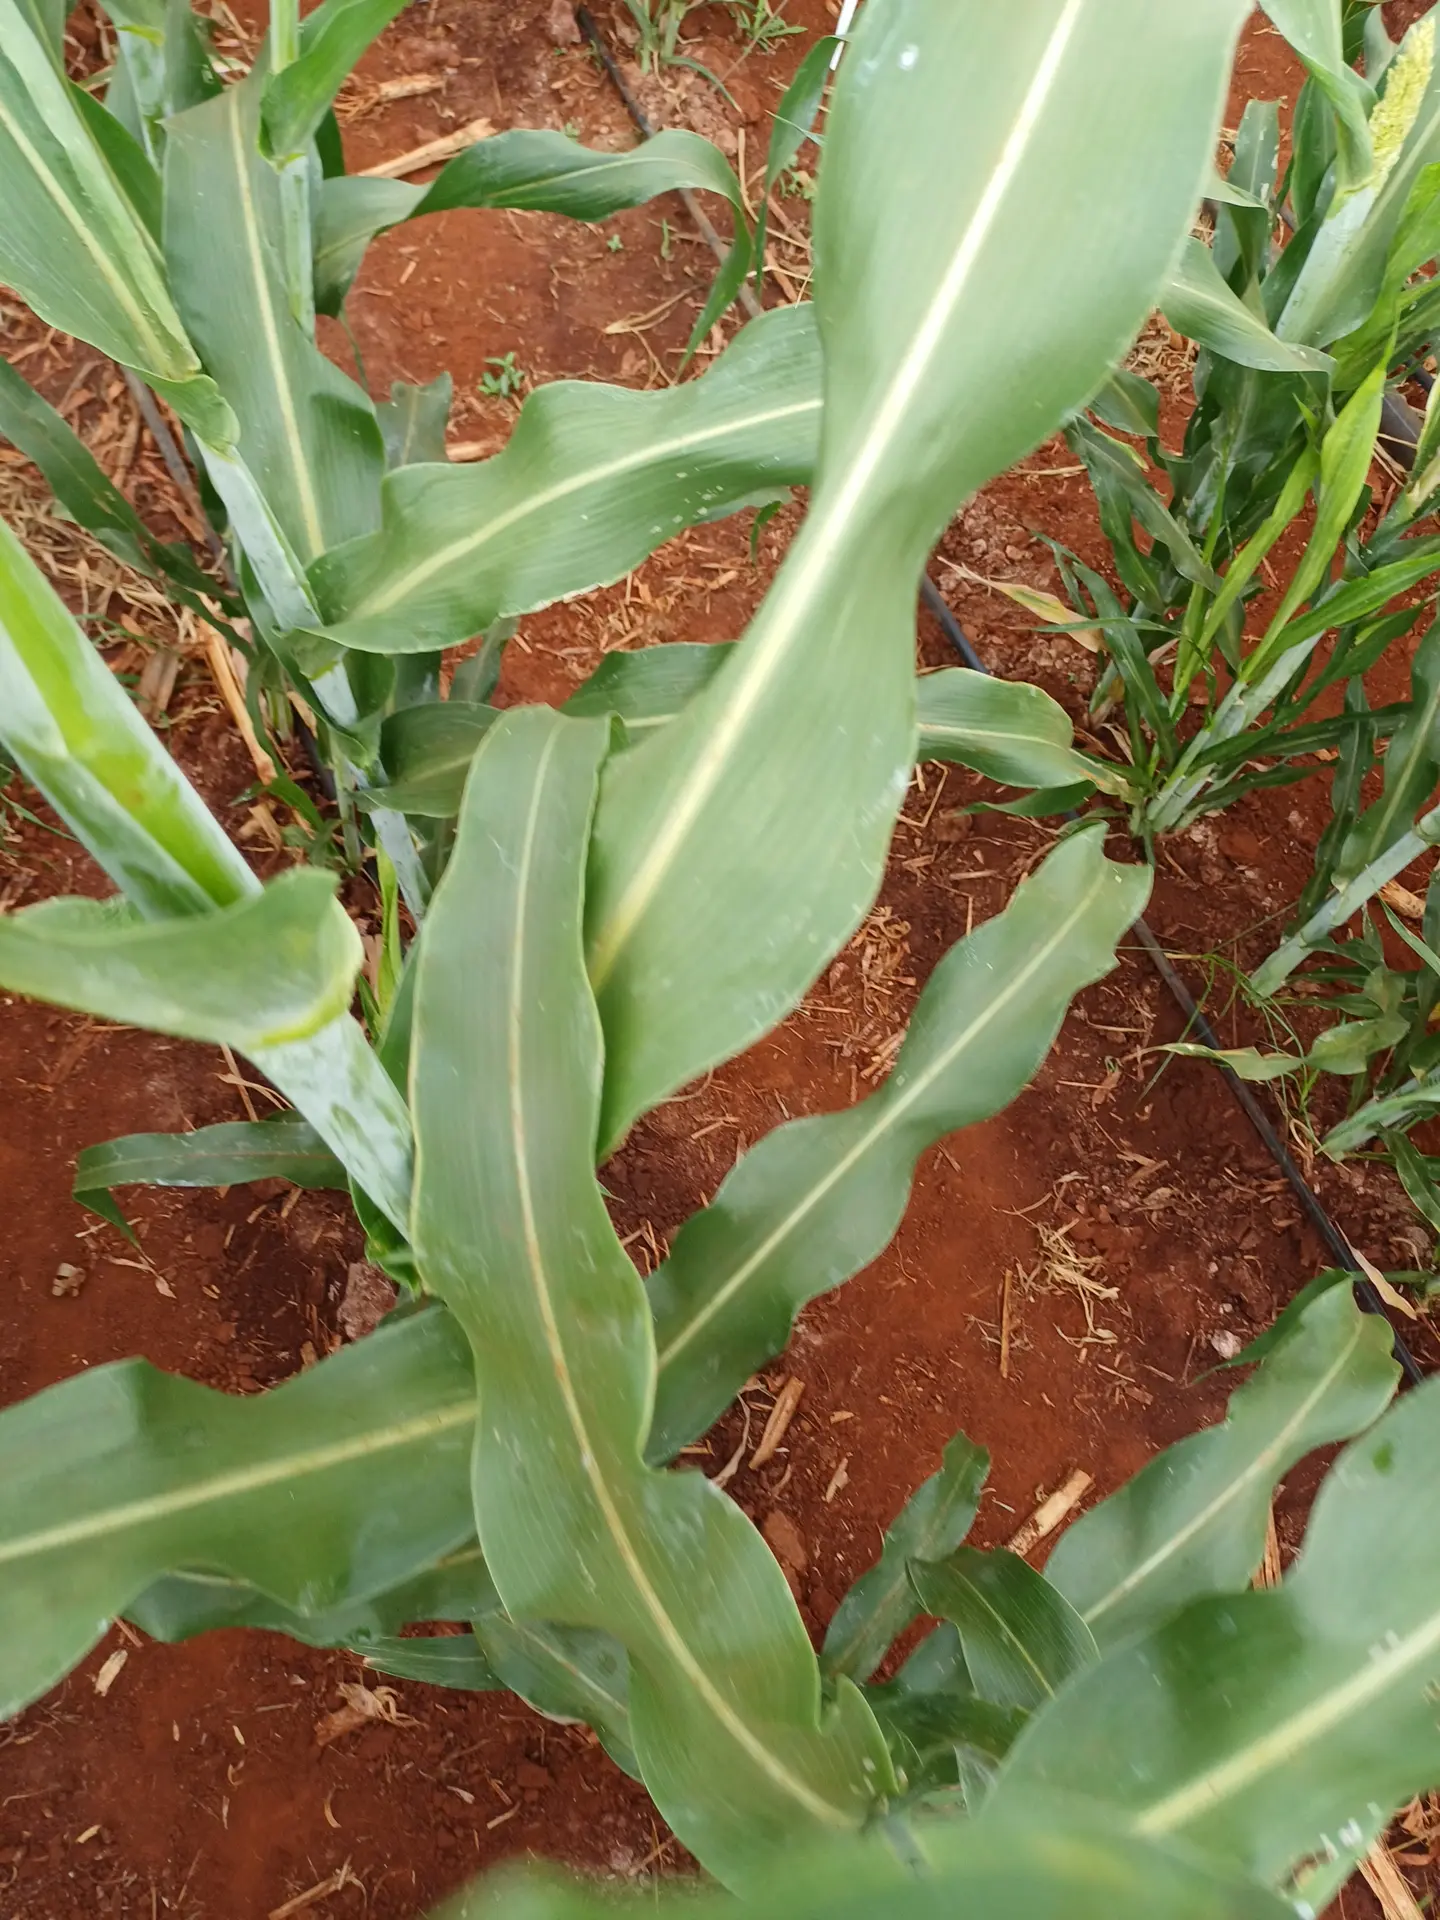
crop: sorghum
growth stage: heading tuber
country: Kenya
